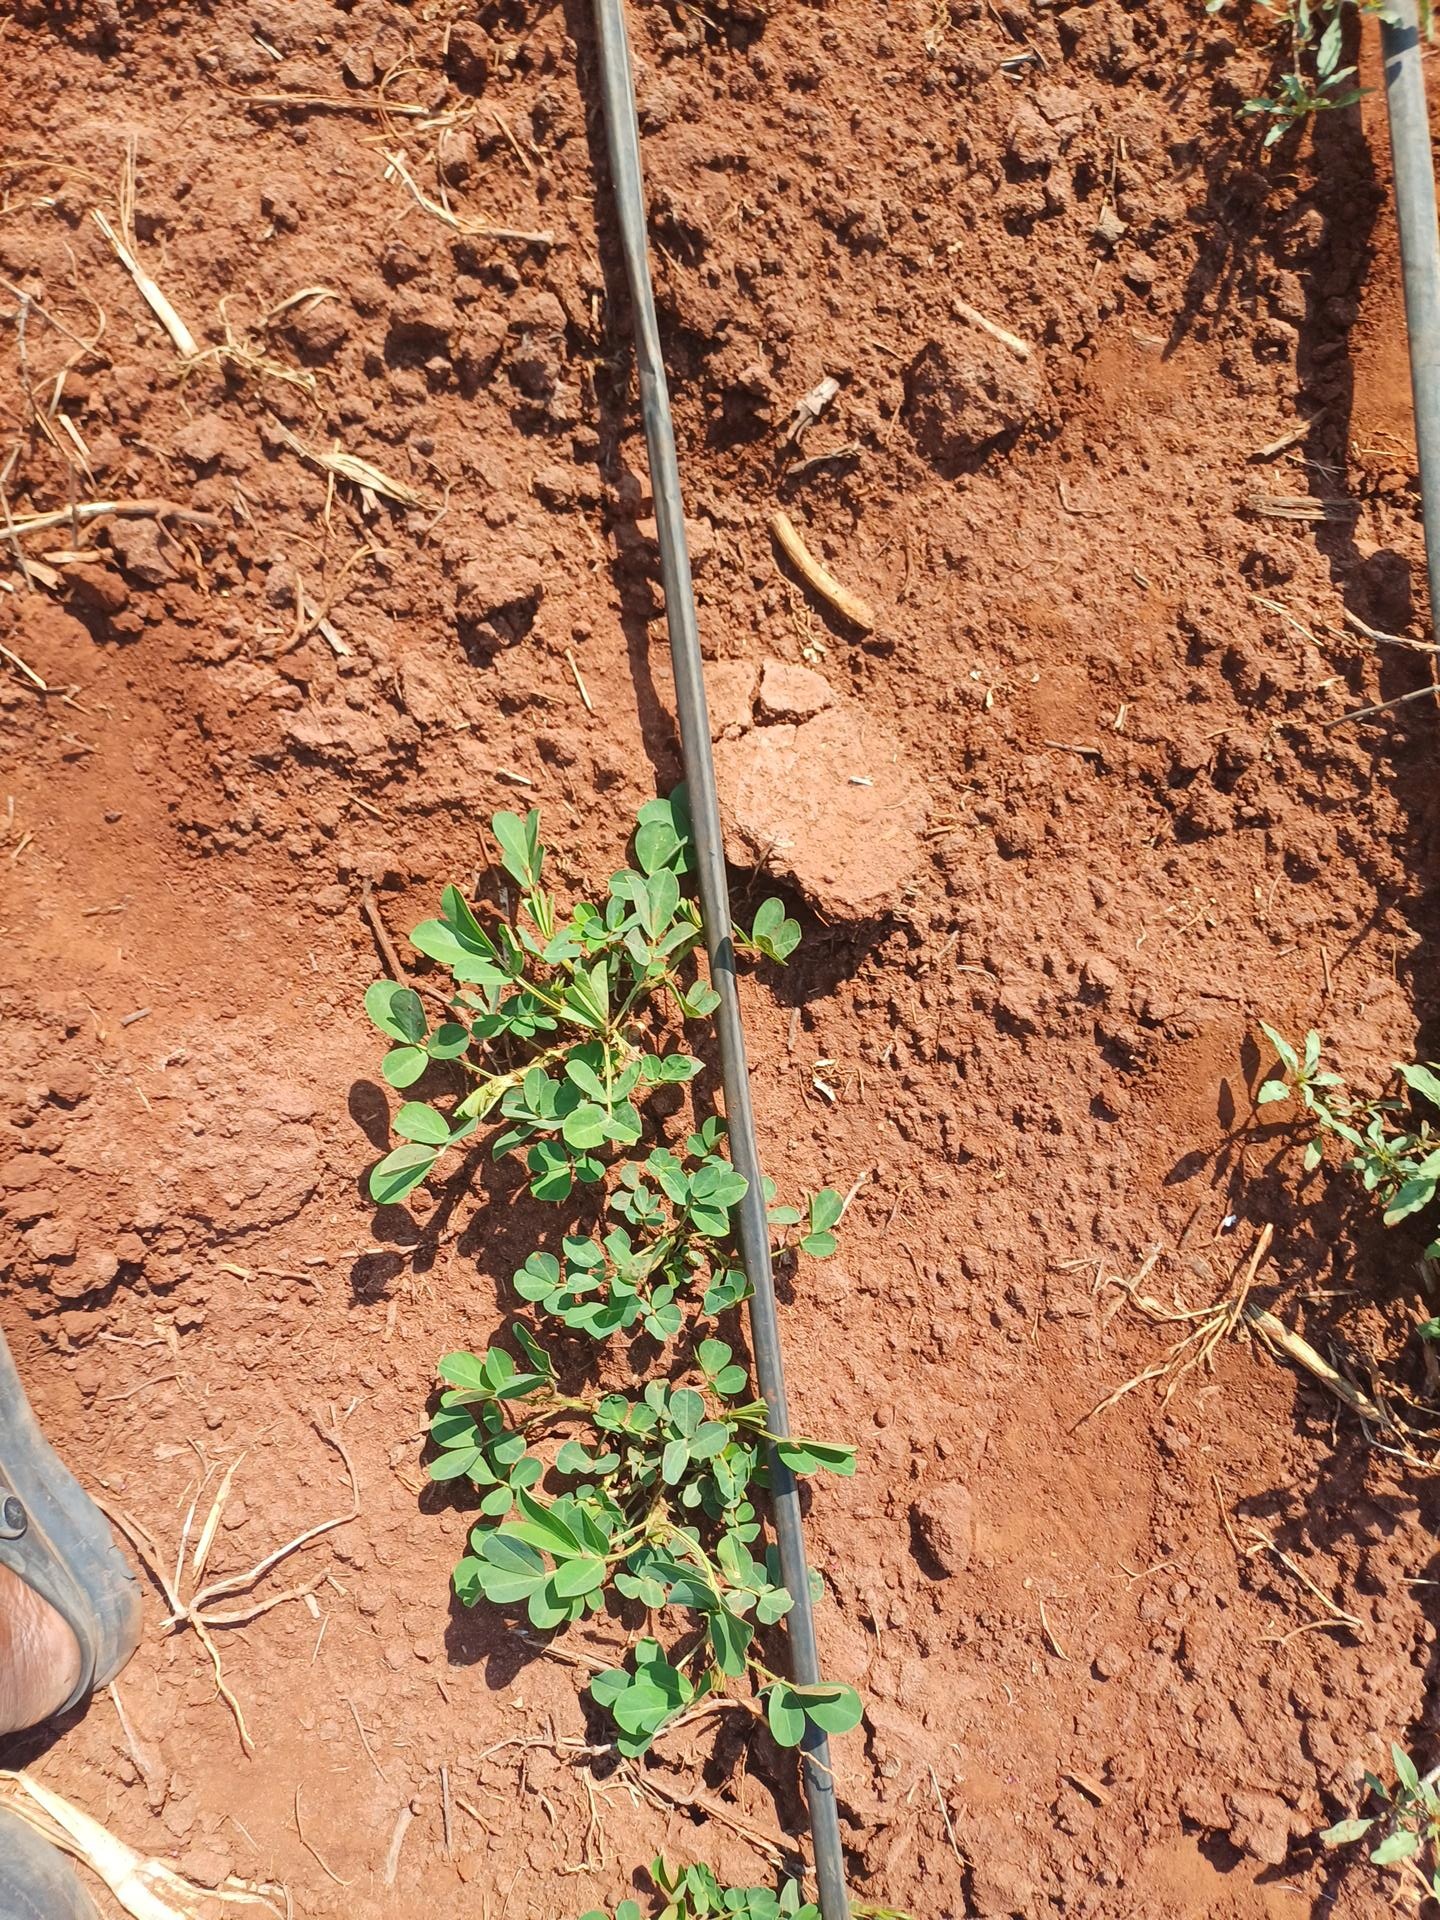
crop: groundnut
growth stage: vegetative
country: Kenya
